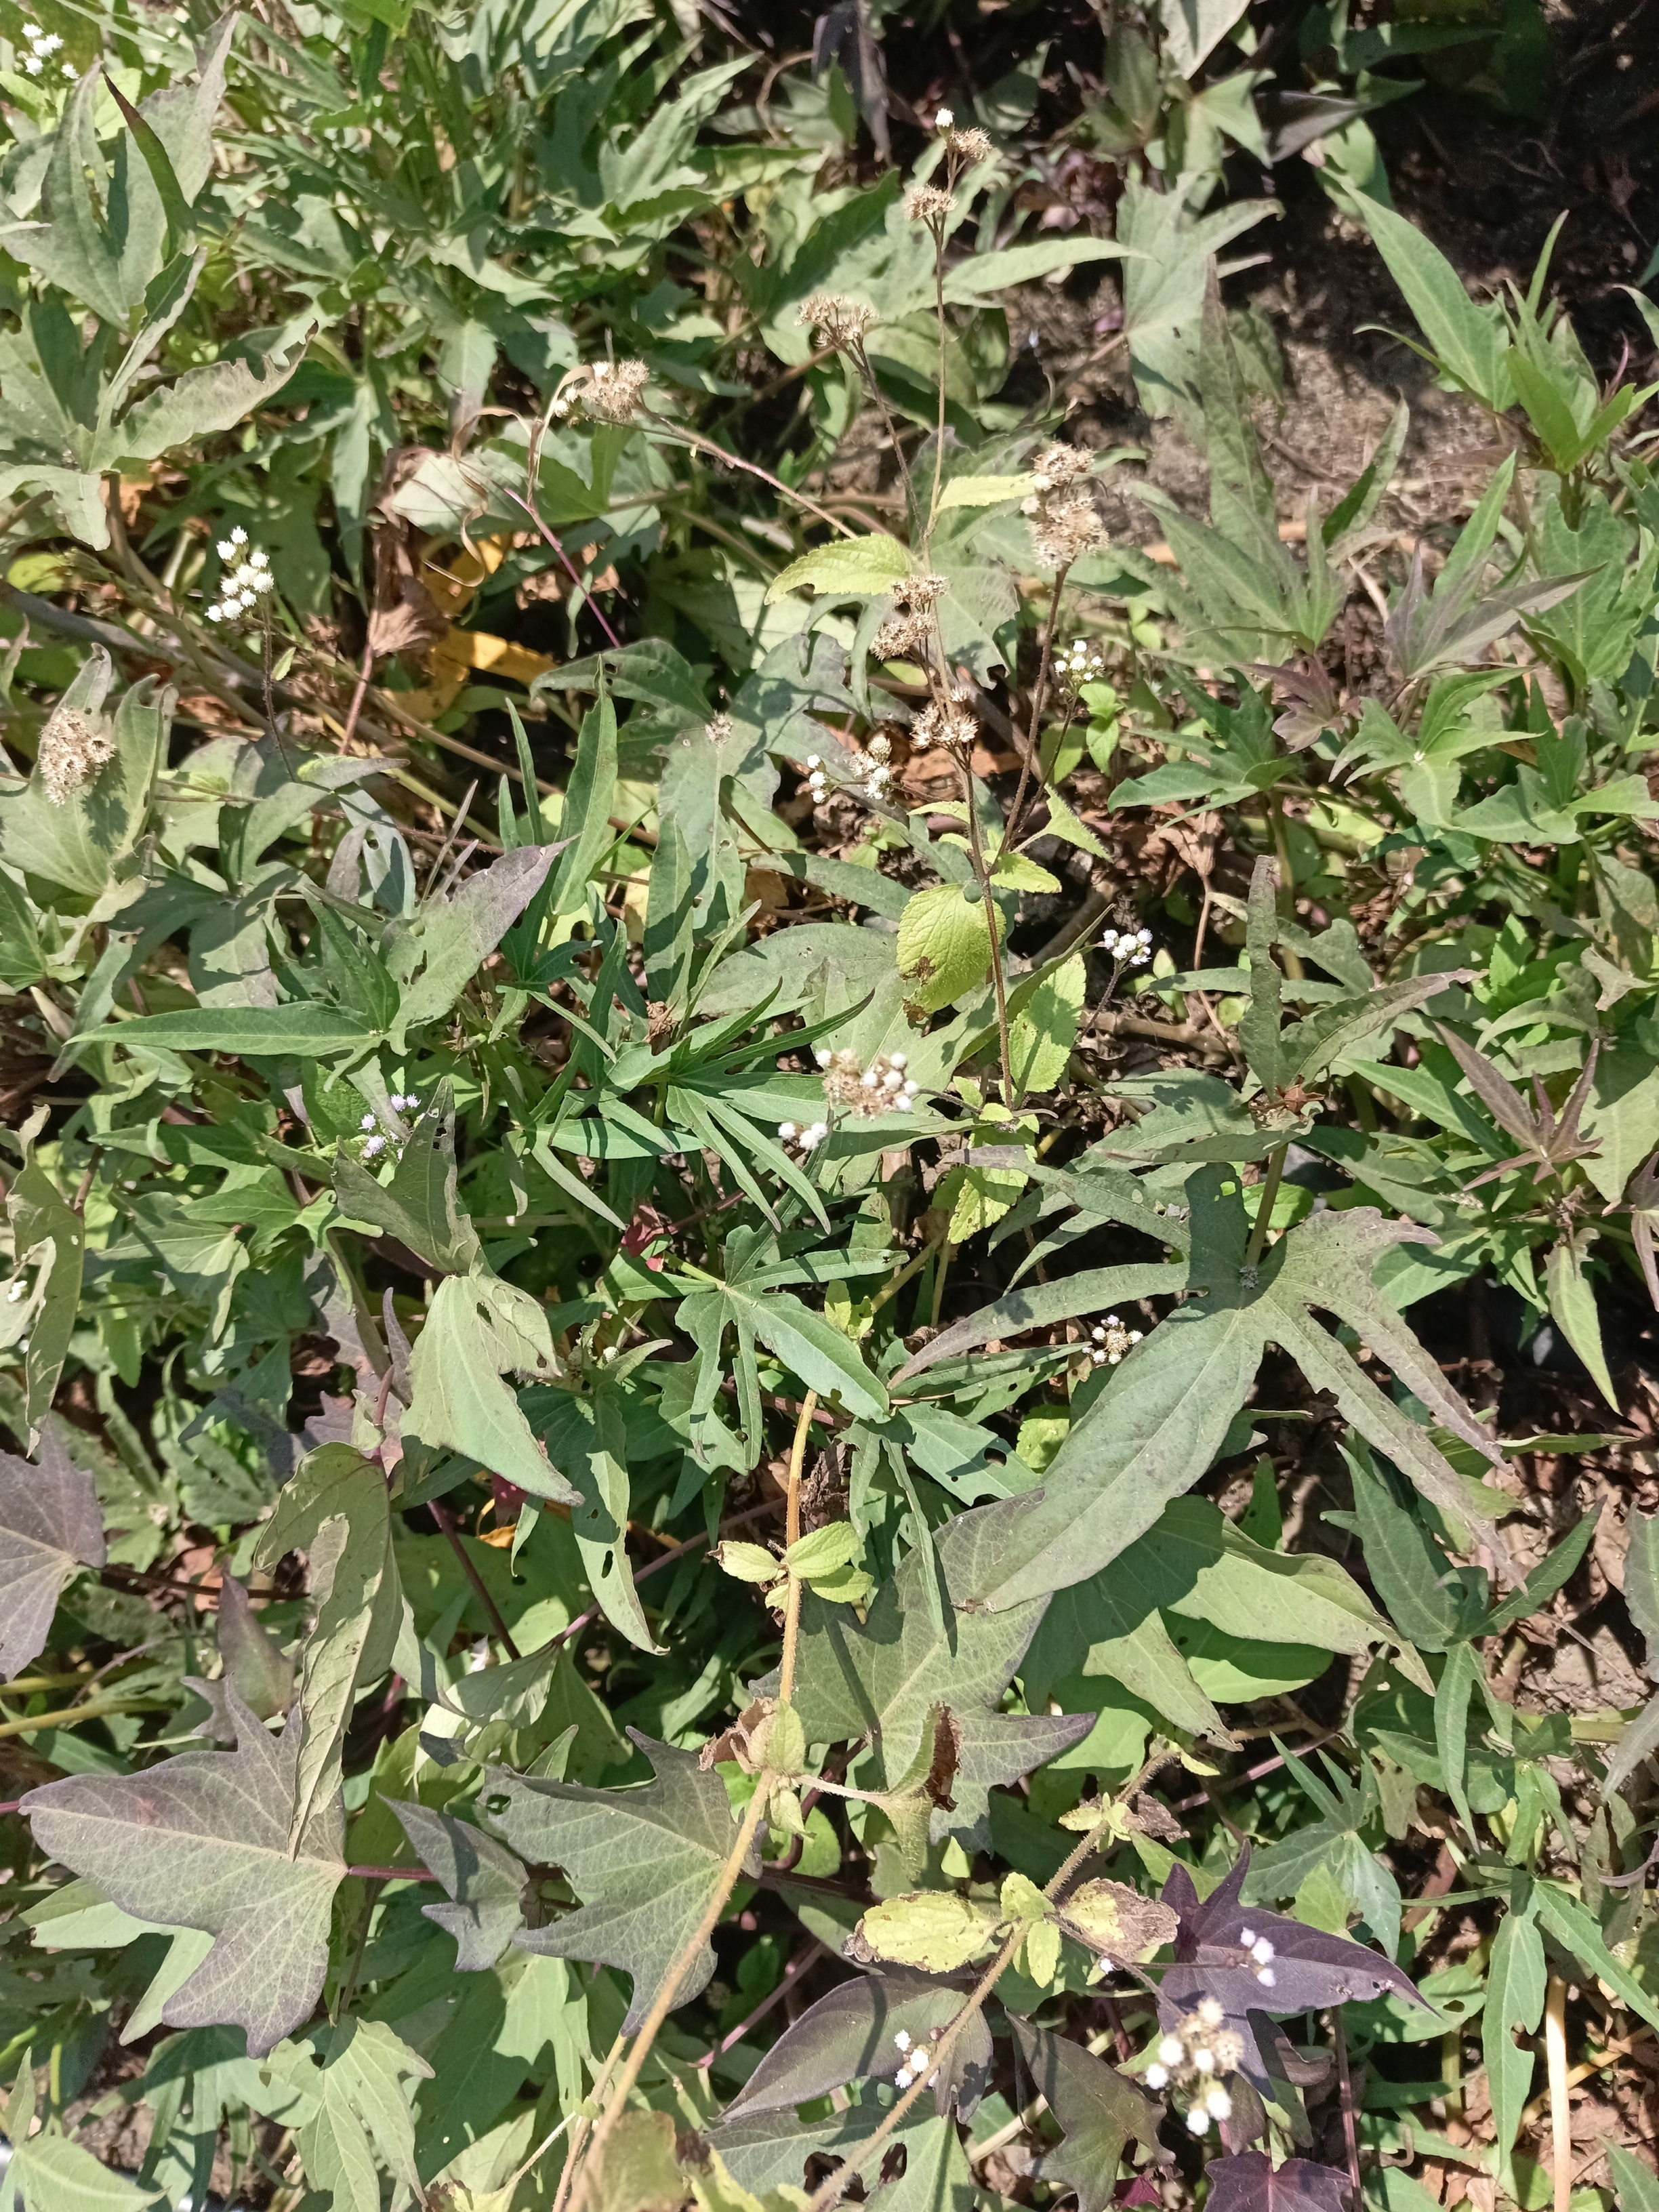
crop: sweet potato
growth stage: flowering
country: Tanzania
